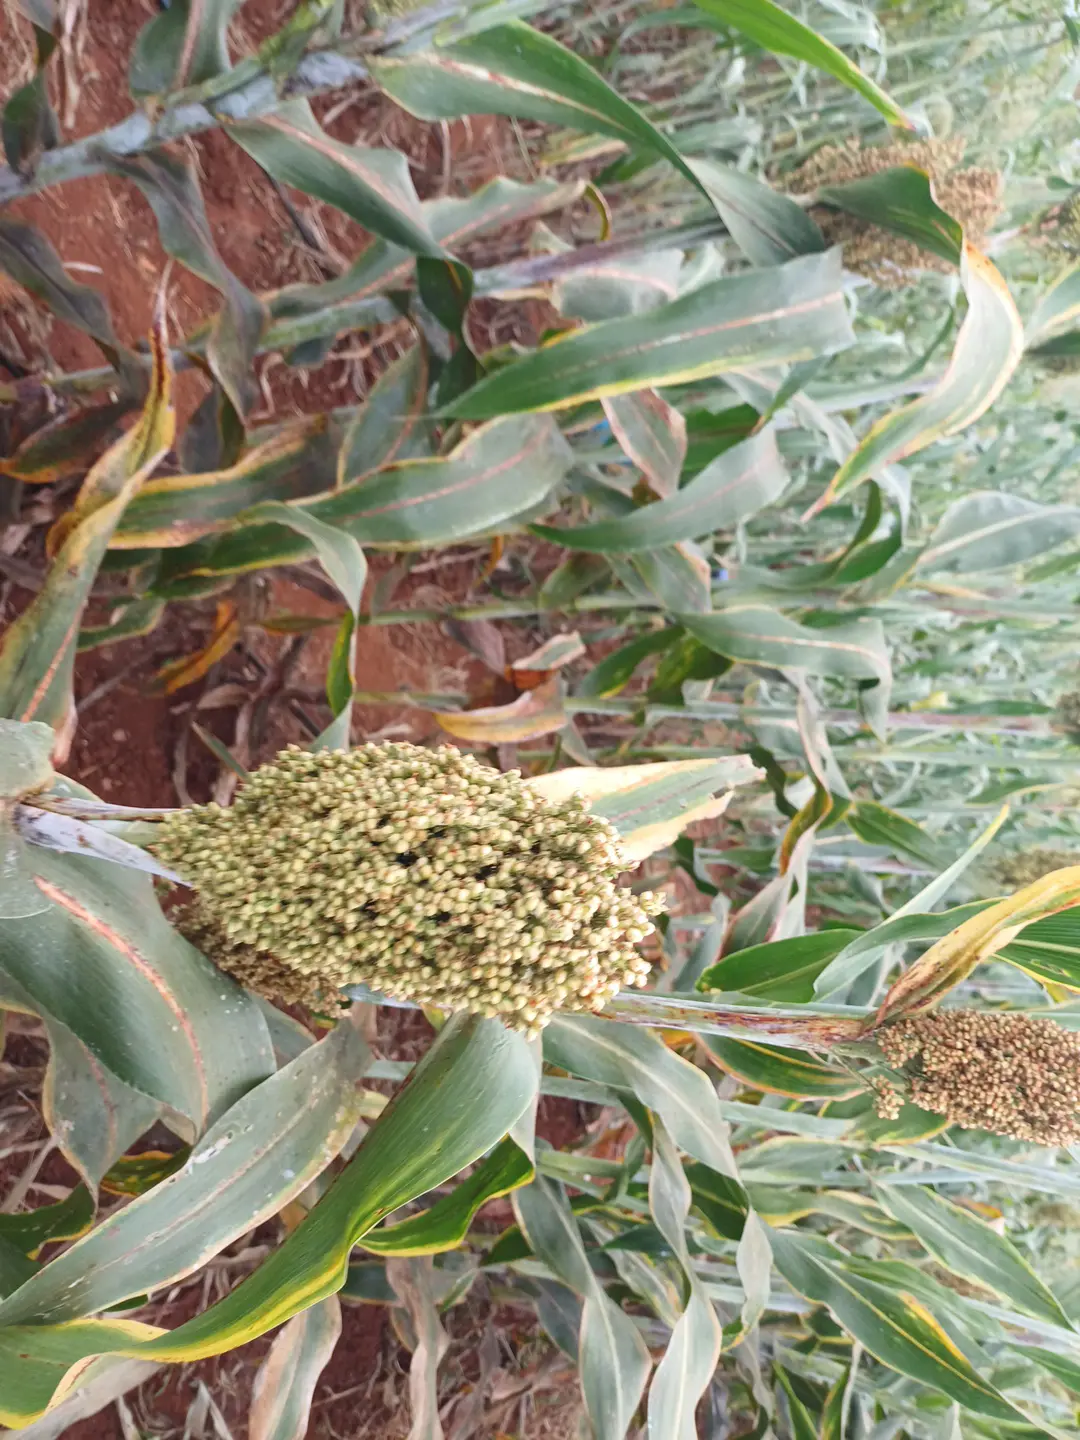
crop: sorghum
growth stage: filling grain
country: Kenya
